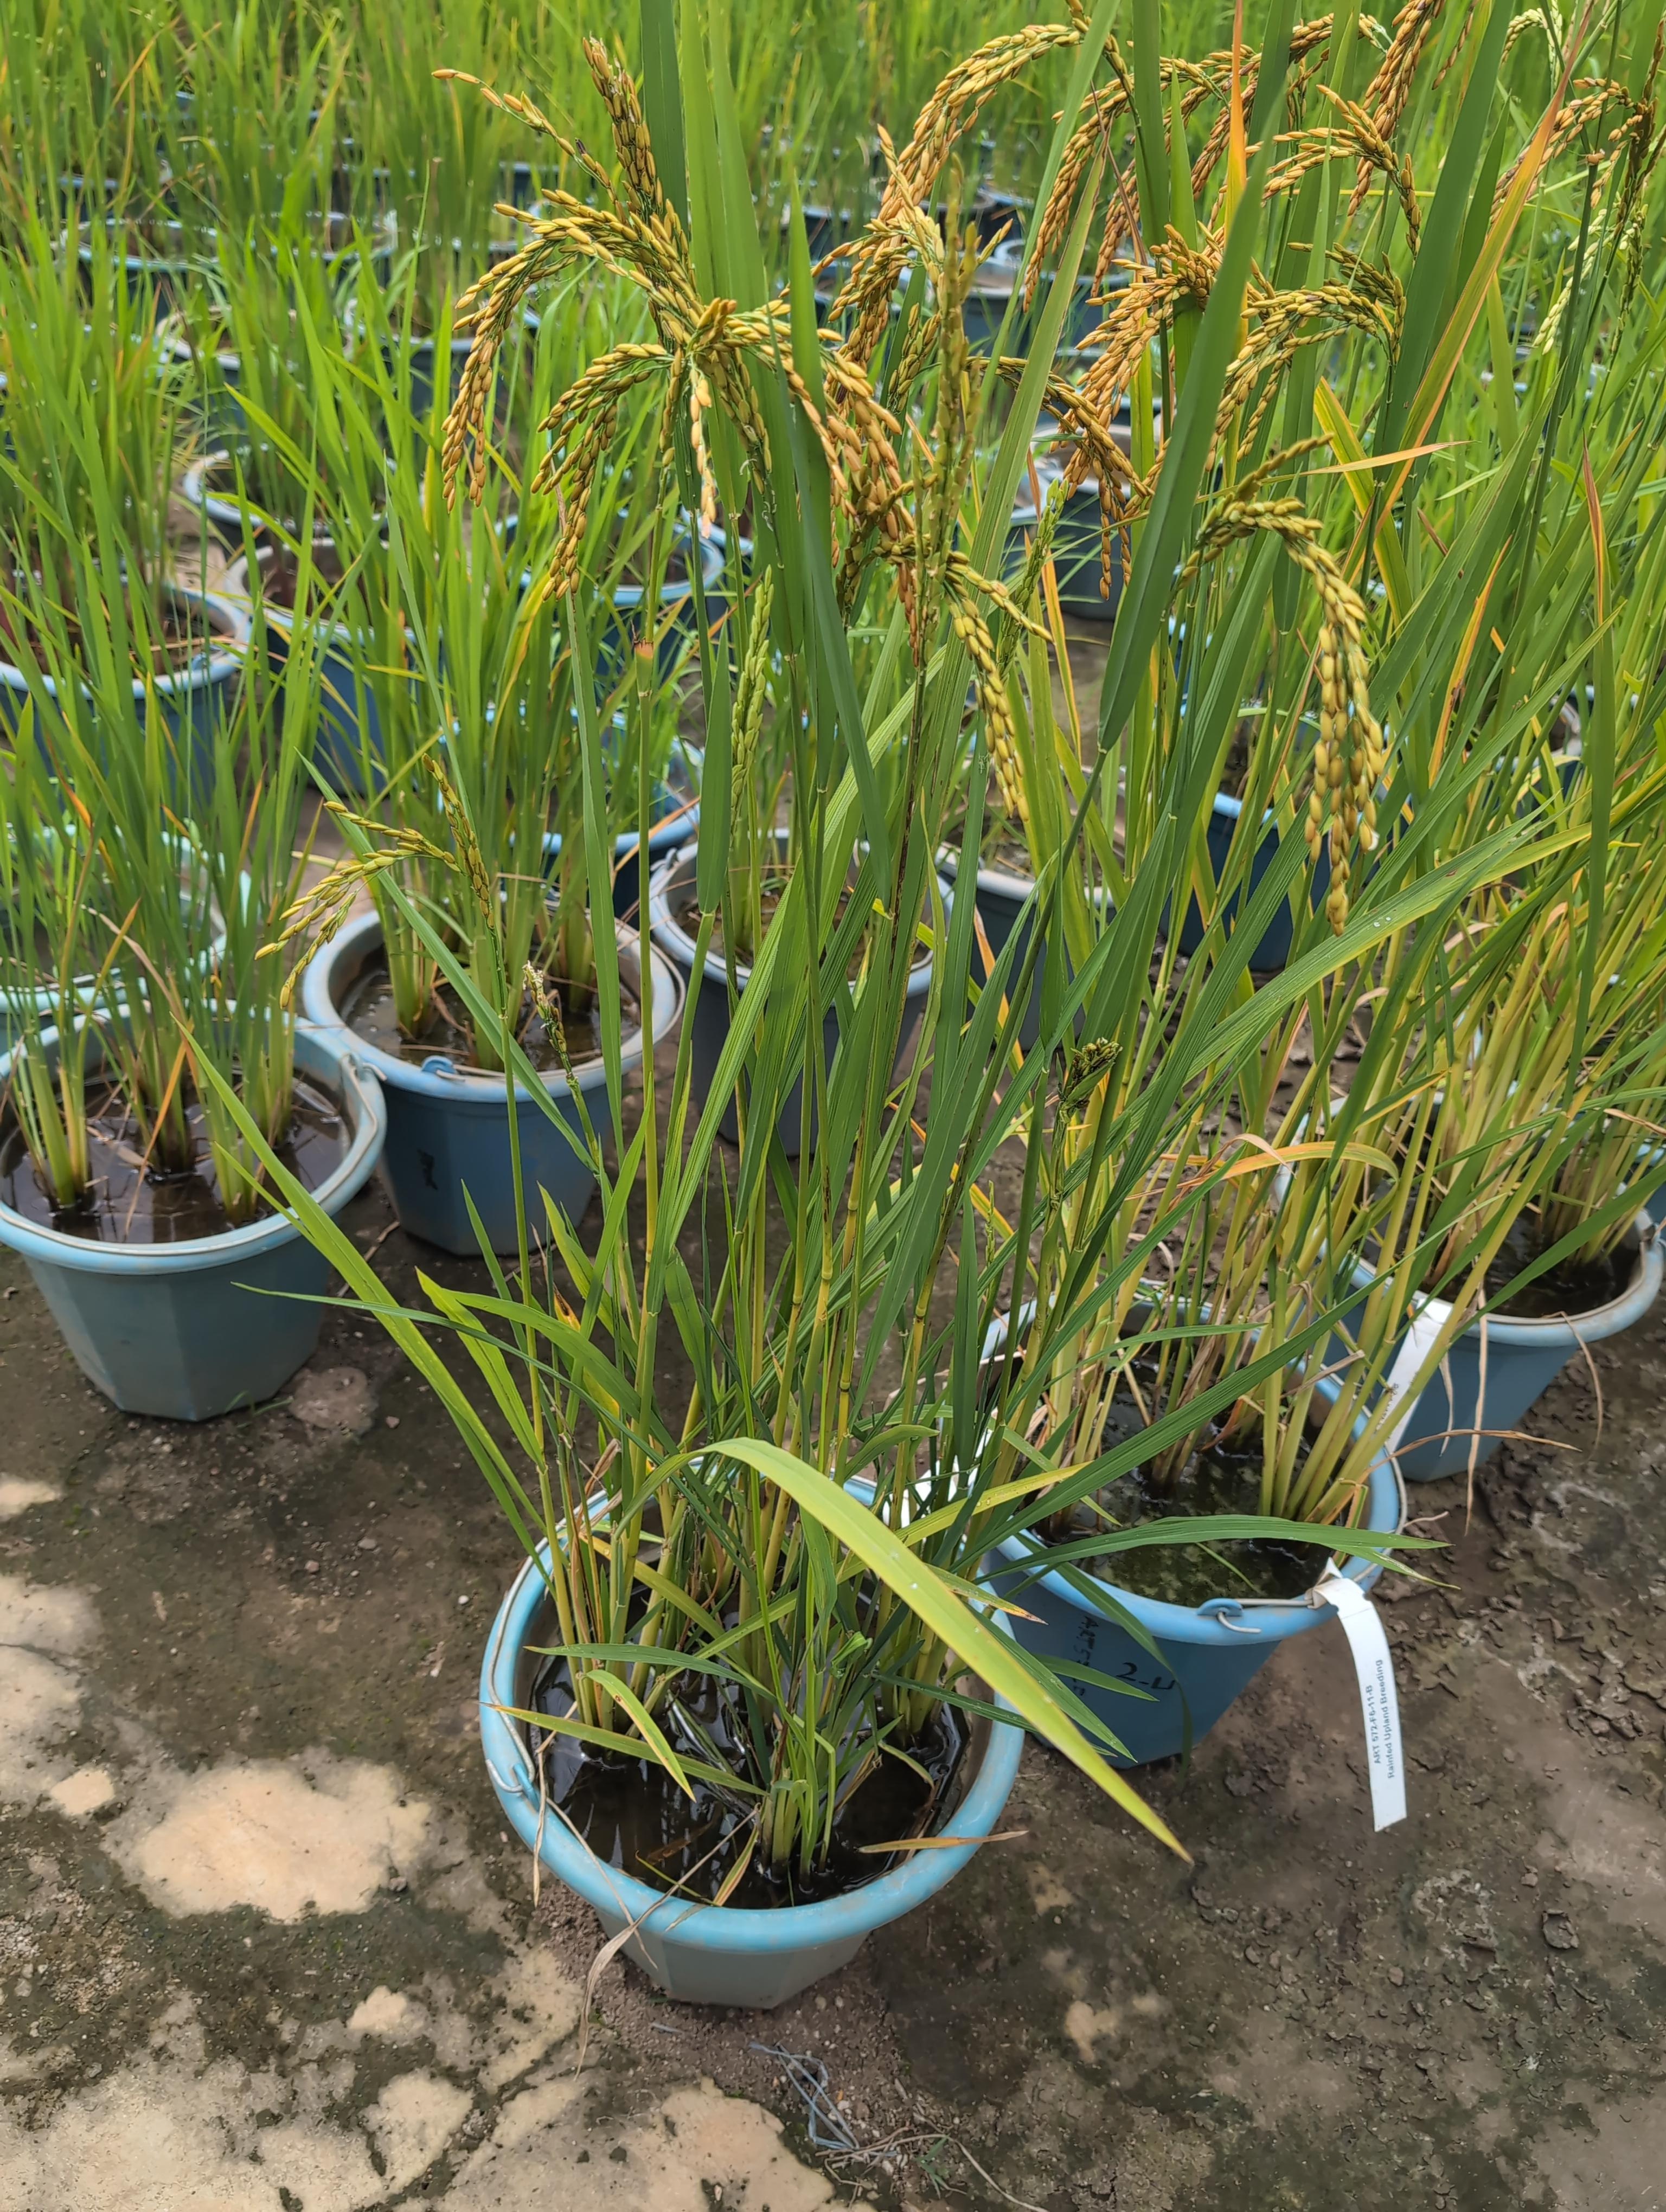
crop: rice
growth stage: ripening
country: Côte d'Ivoire
